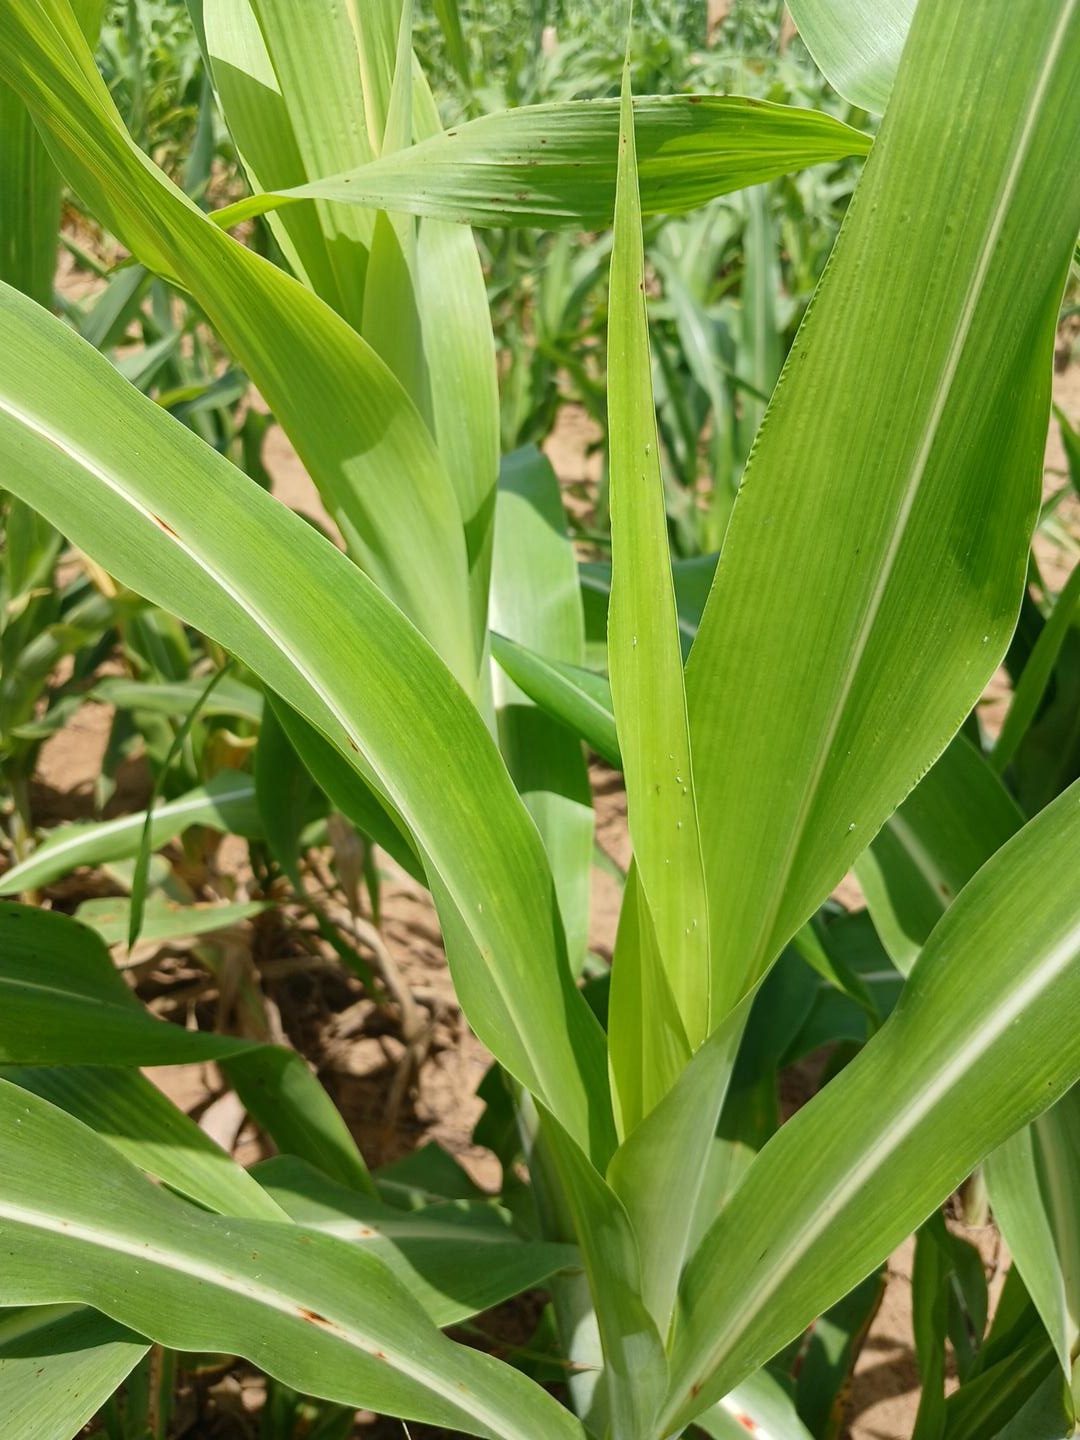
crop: sorghum
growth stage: vegetative
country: Senegal
